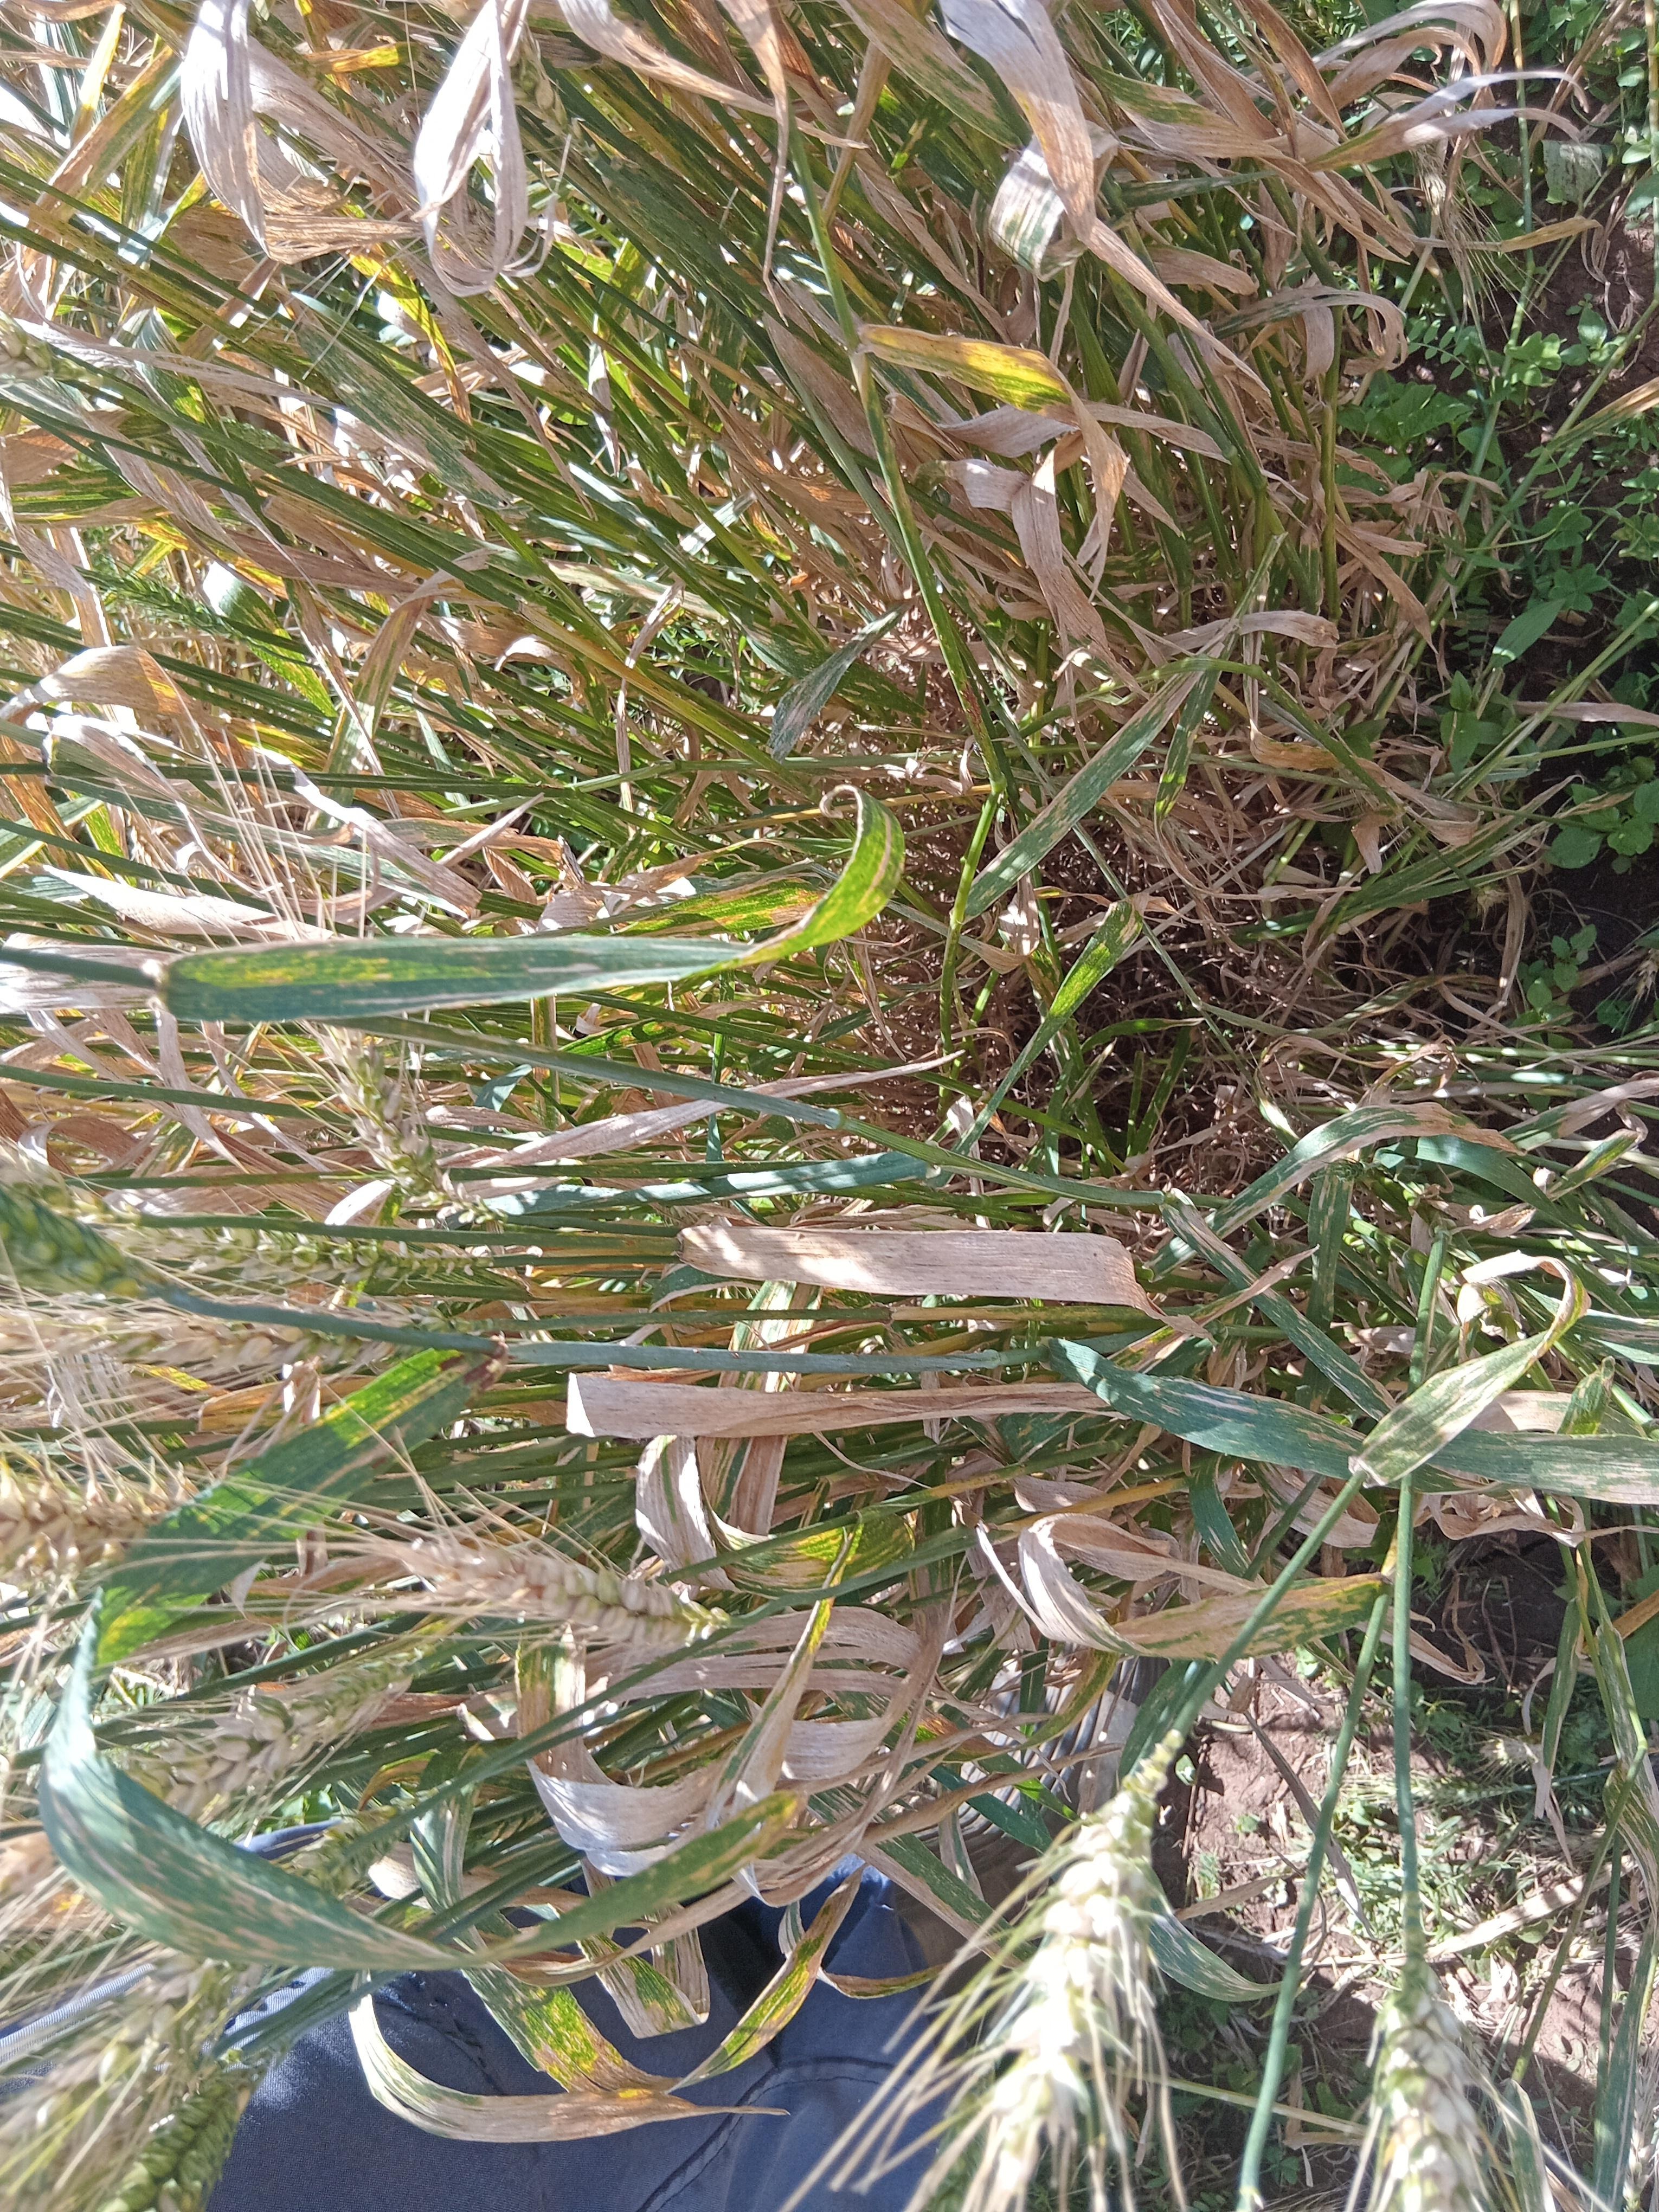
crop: wheat
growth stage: maturity
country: Kenya
